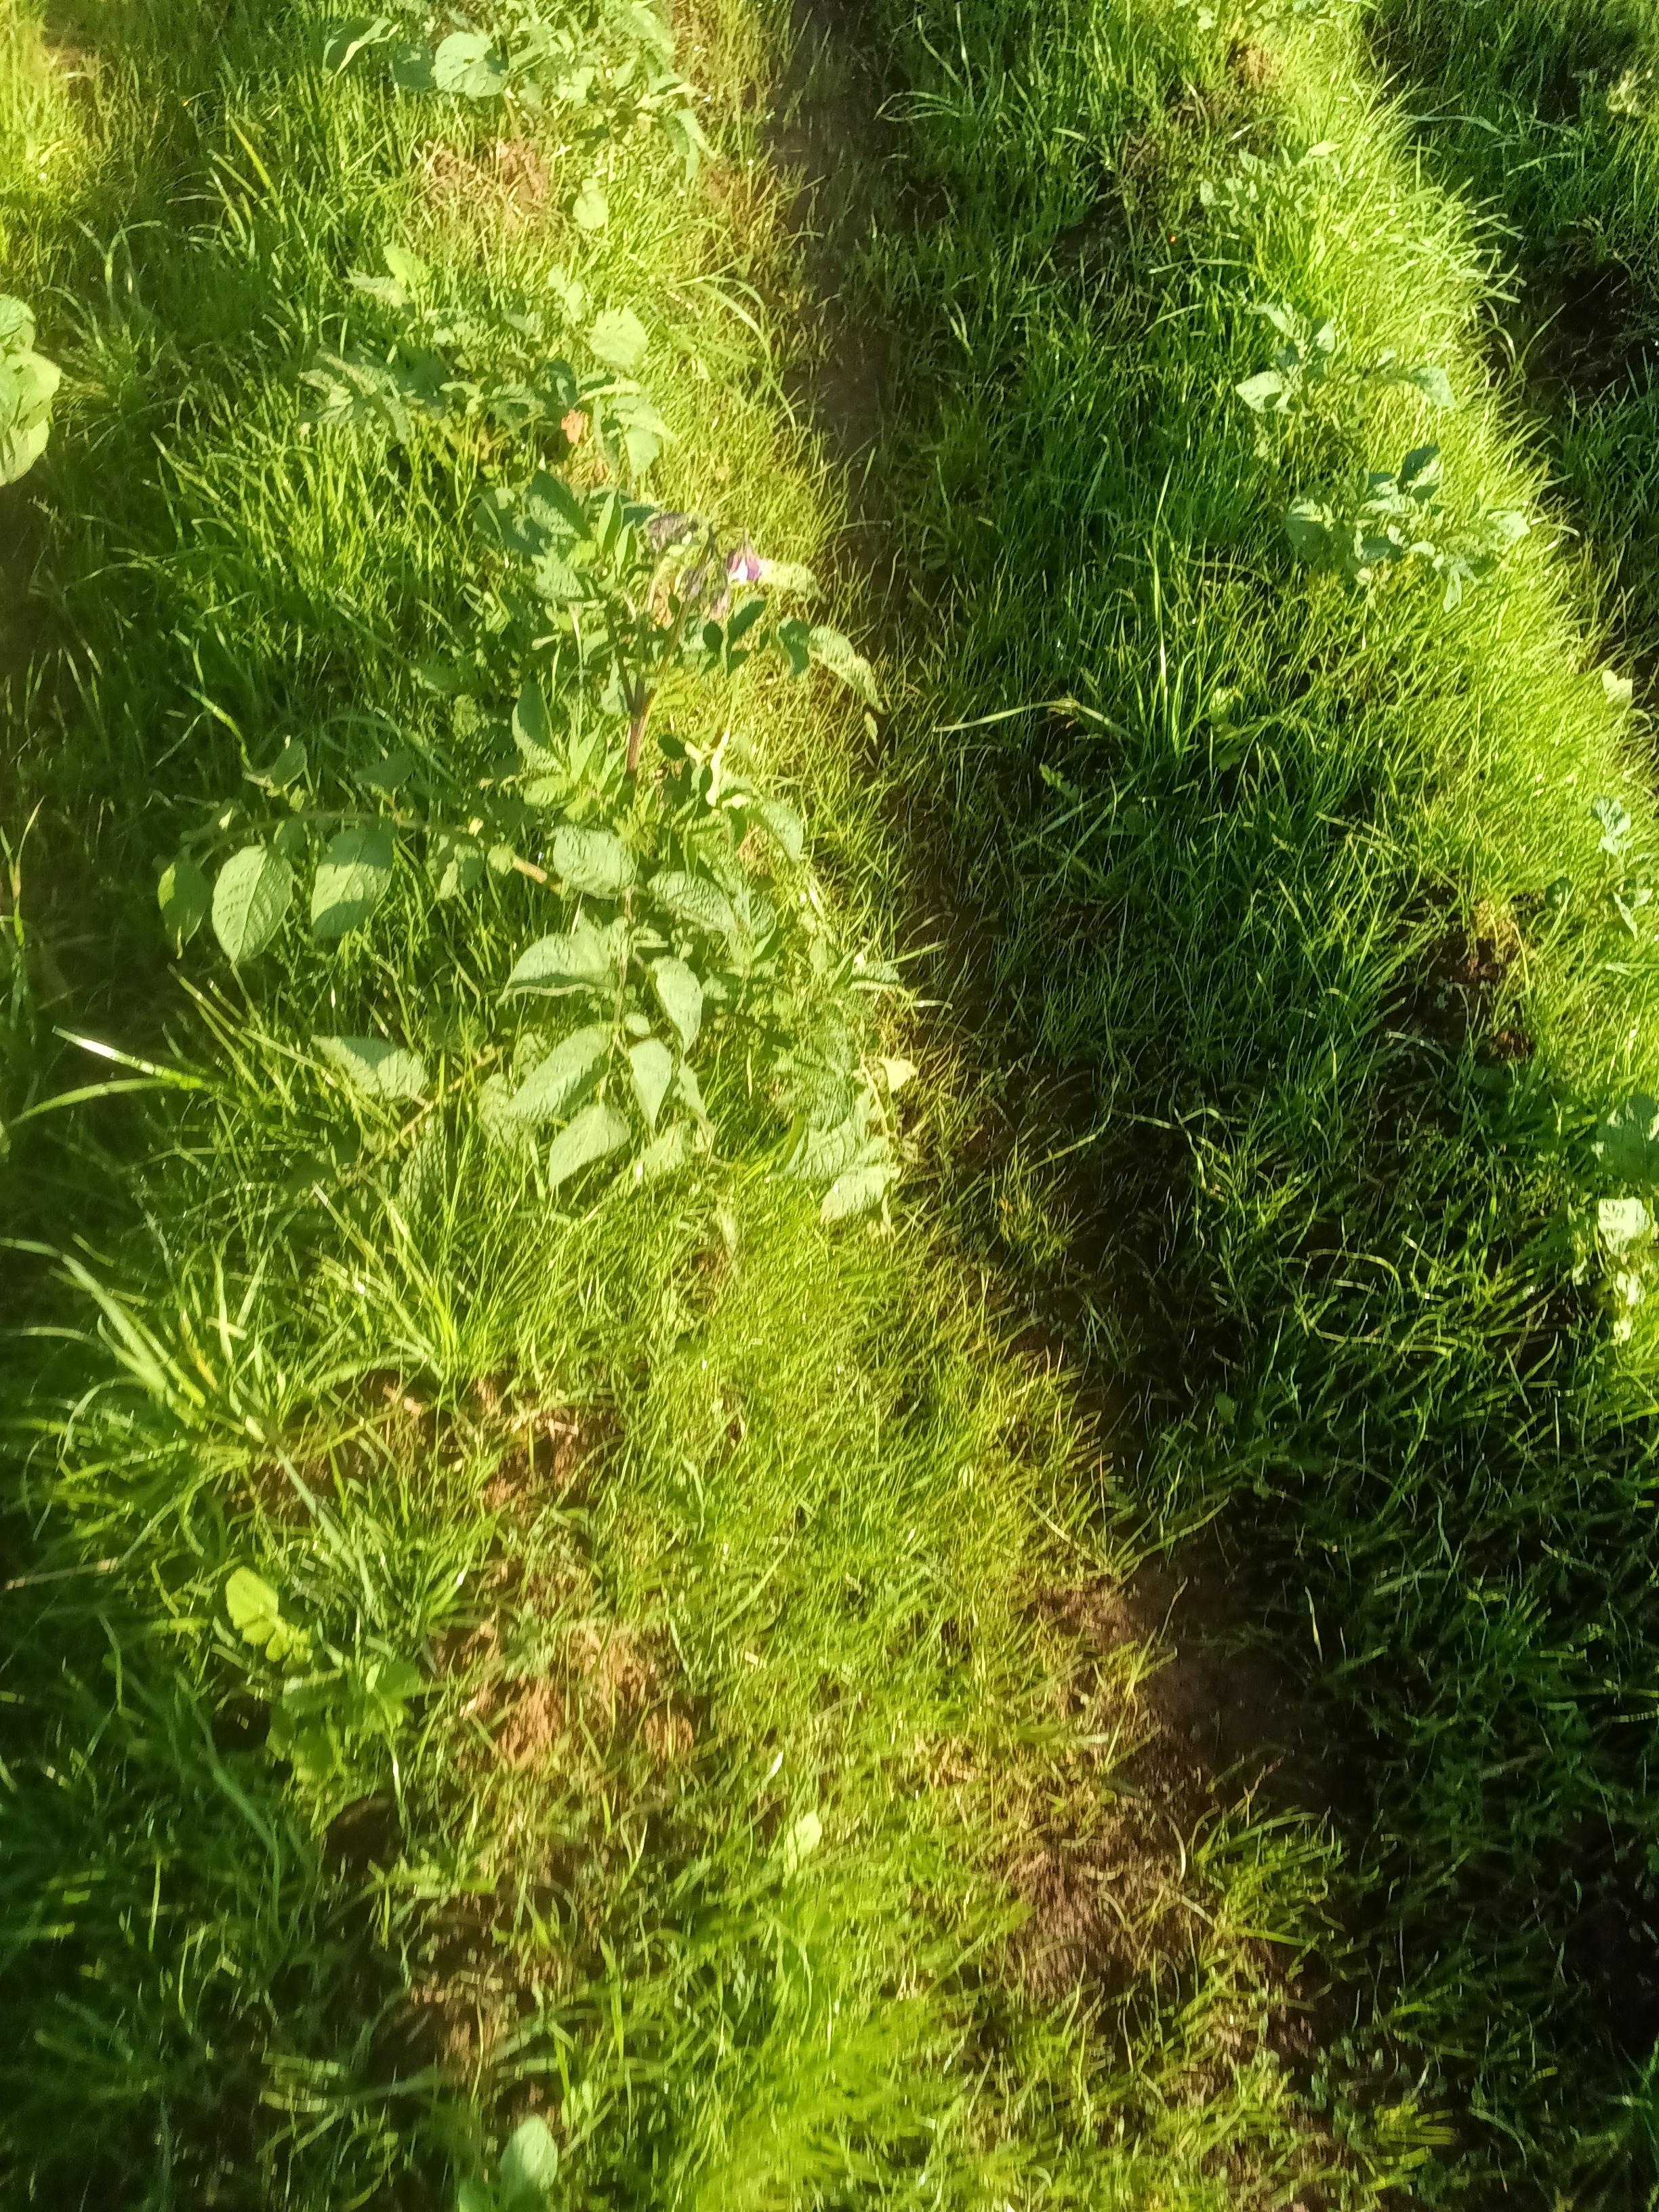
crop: potato
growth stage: vegetative
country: Kenya
